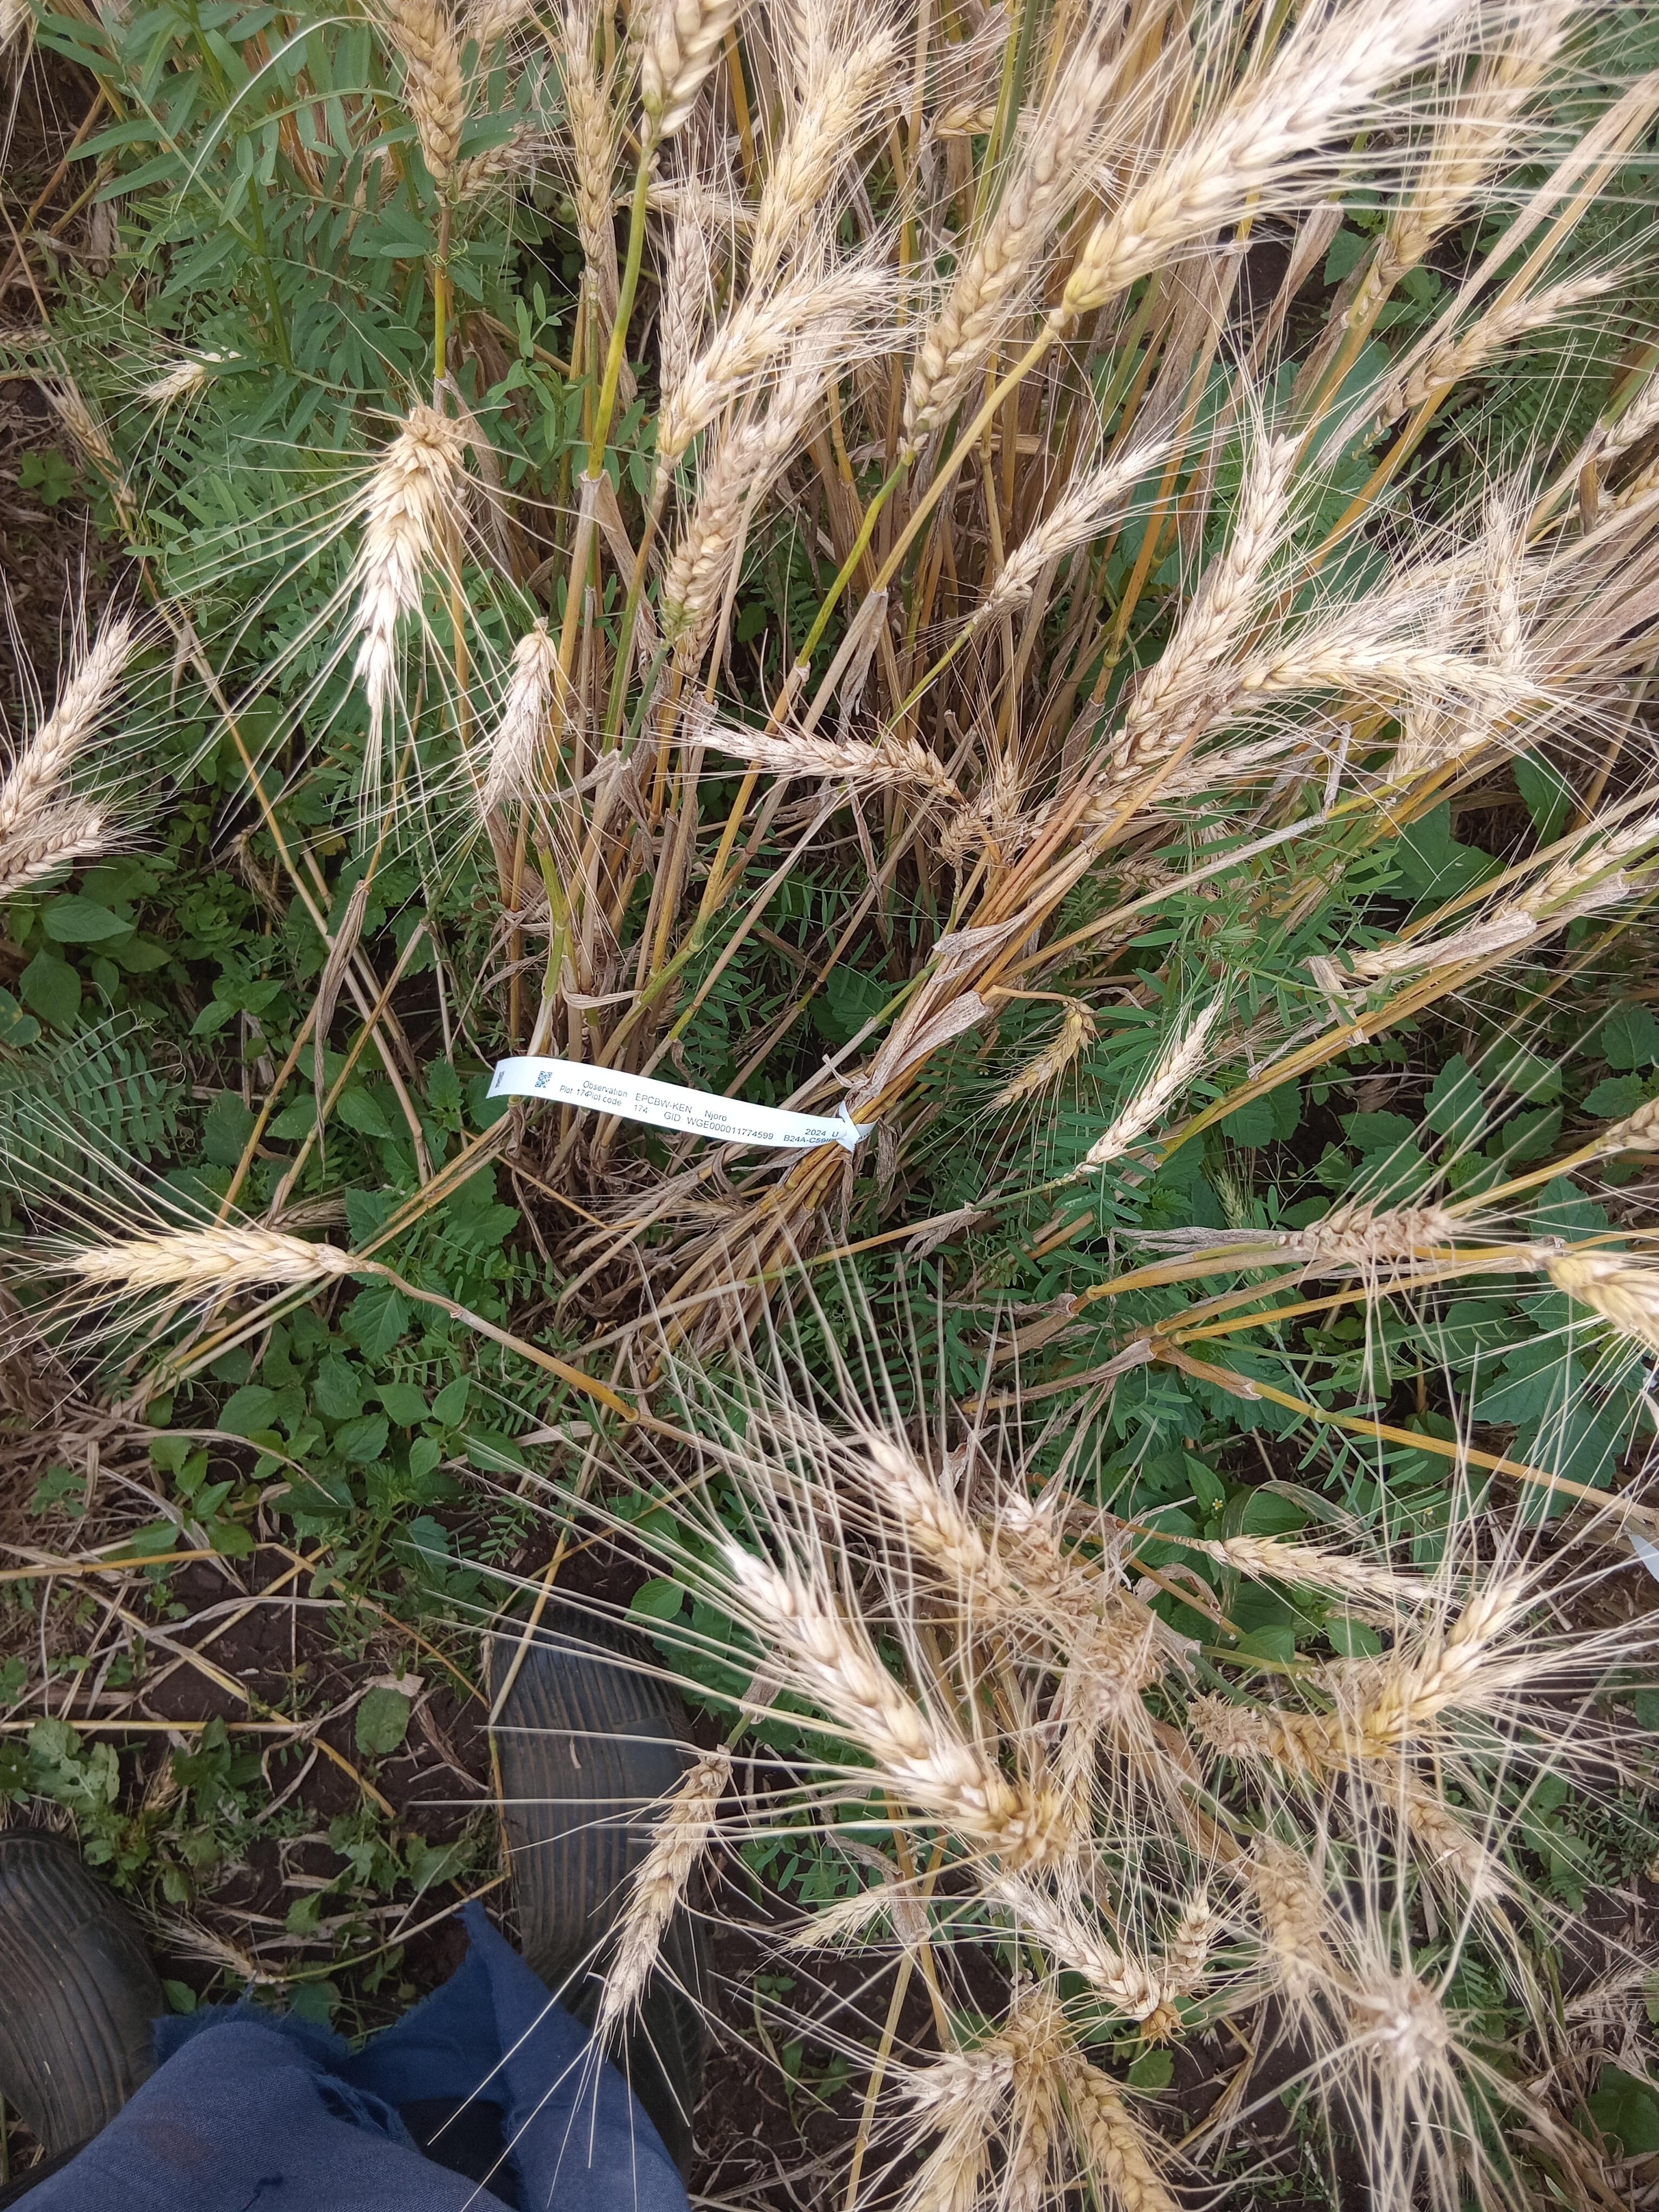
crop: wheat
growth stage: maturity
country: Kenya
